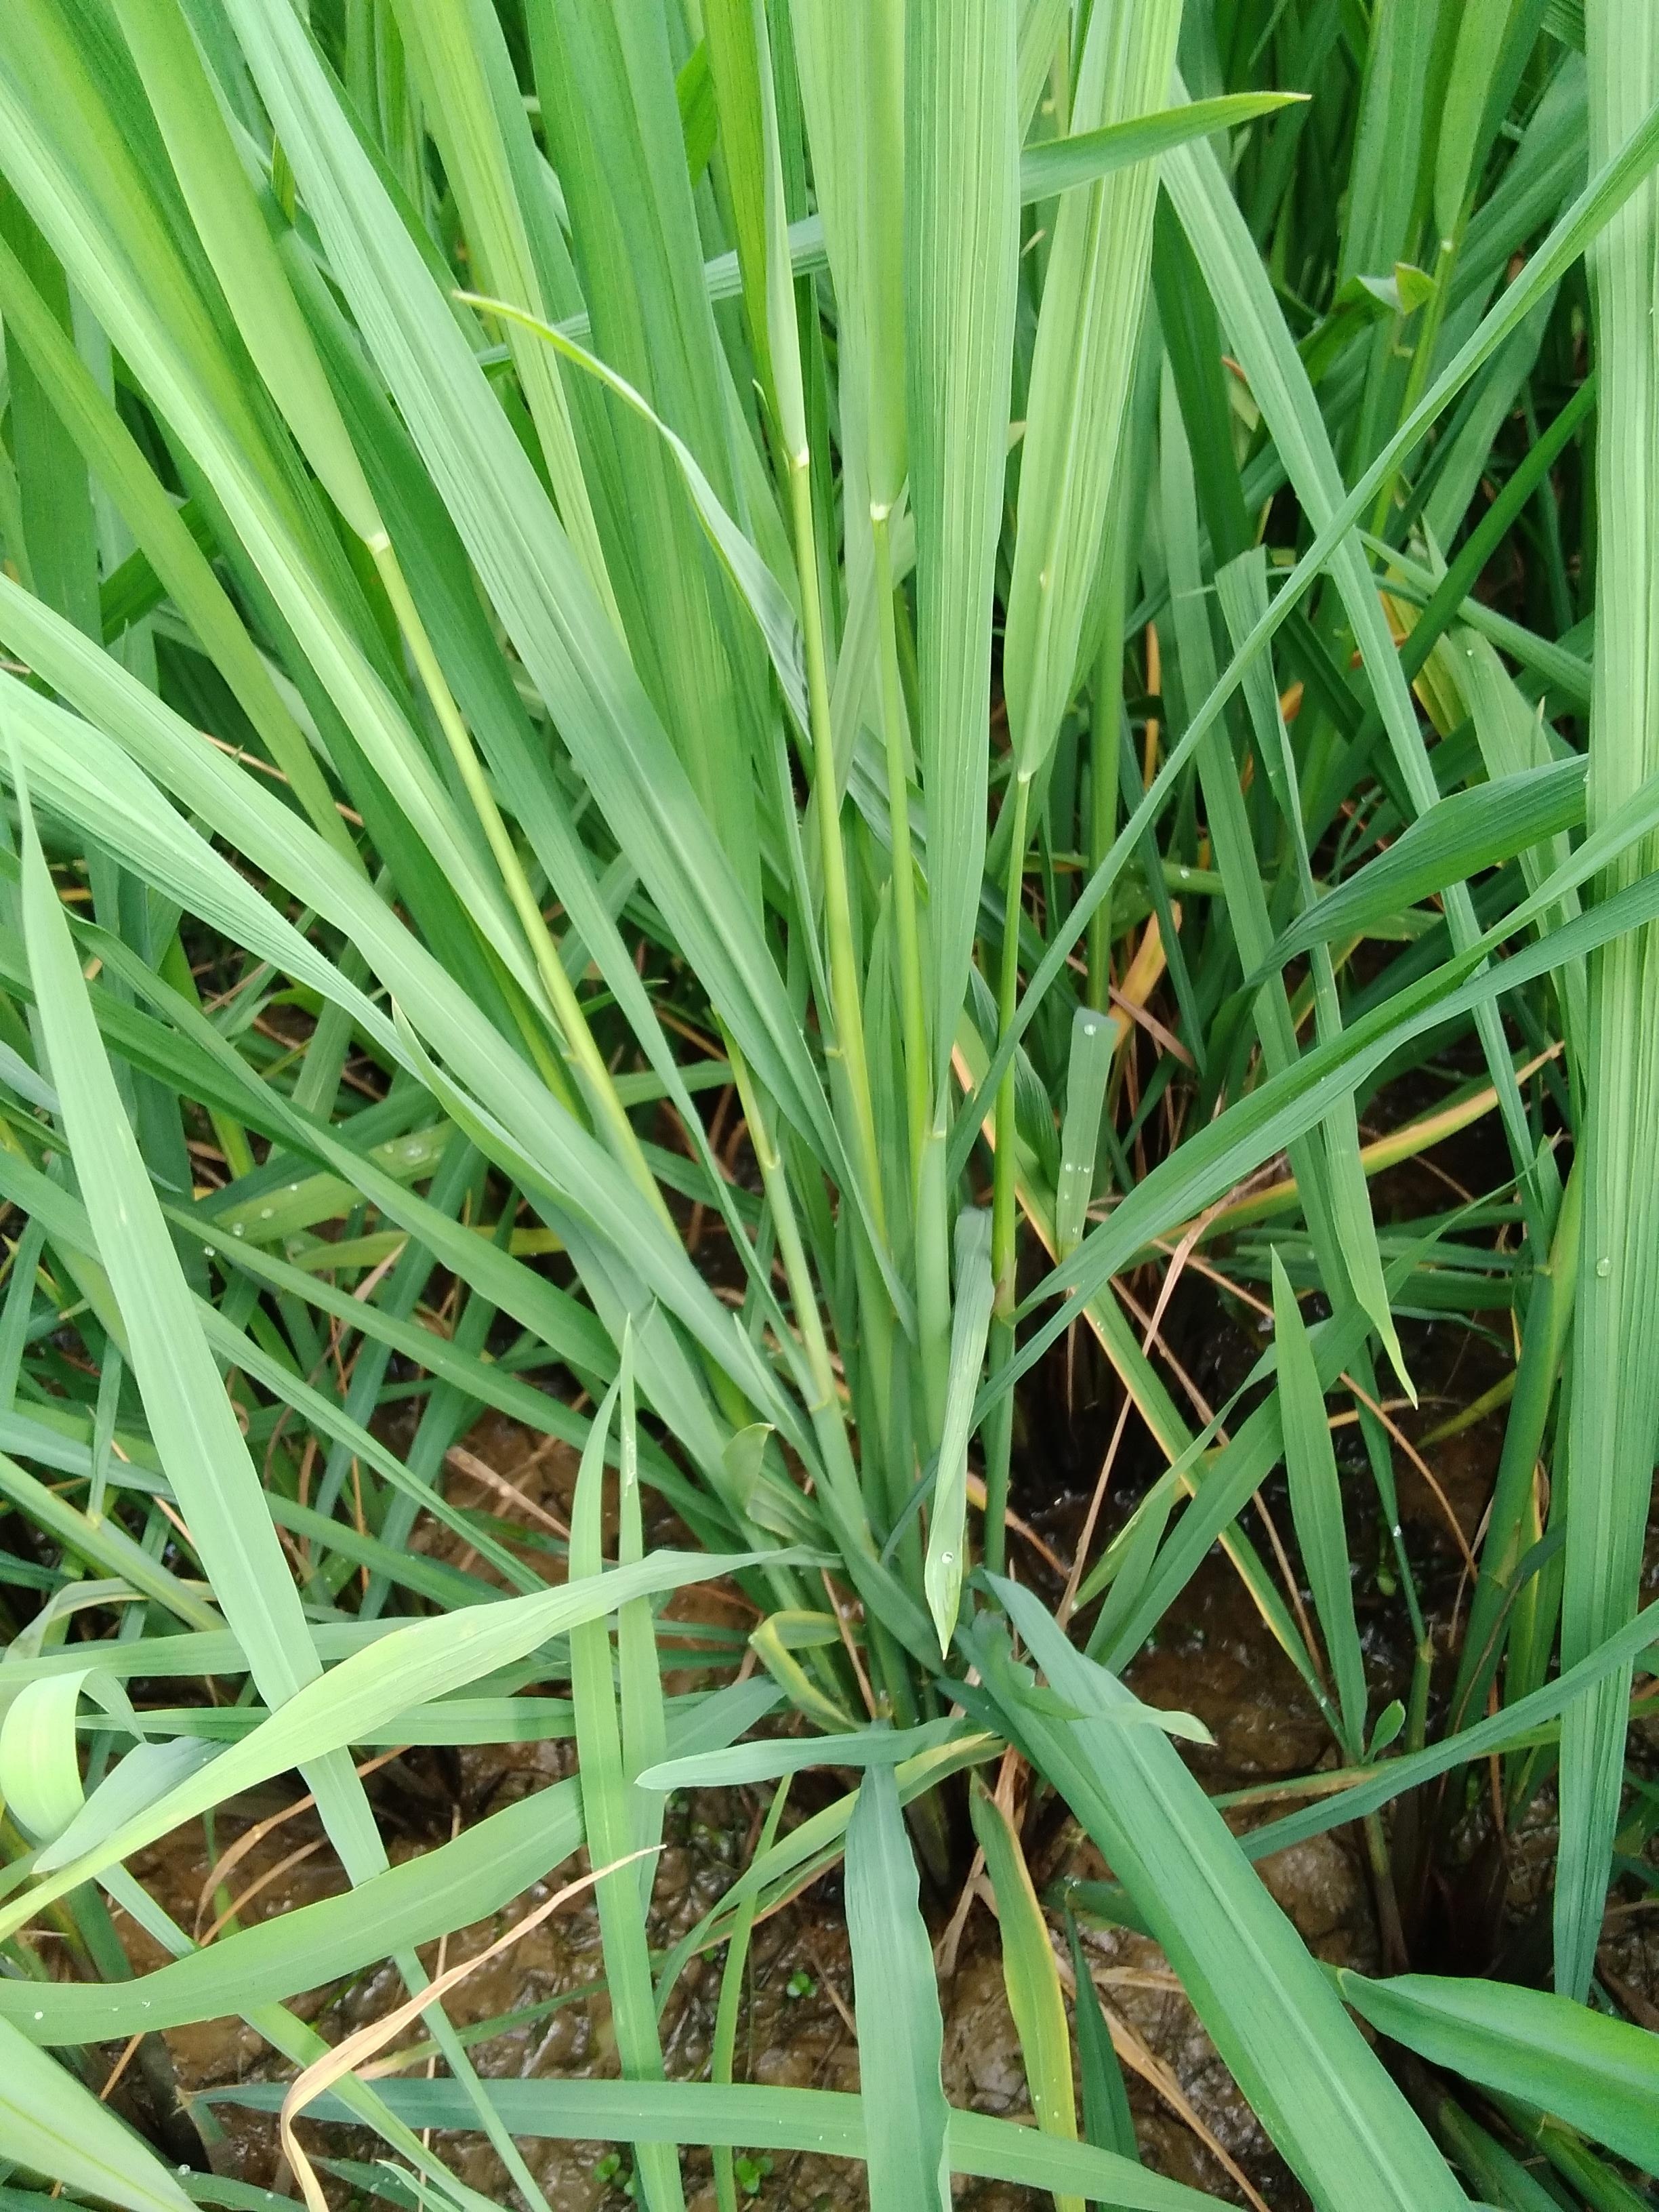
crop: rice
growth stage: booting
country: Nigeria
